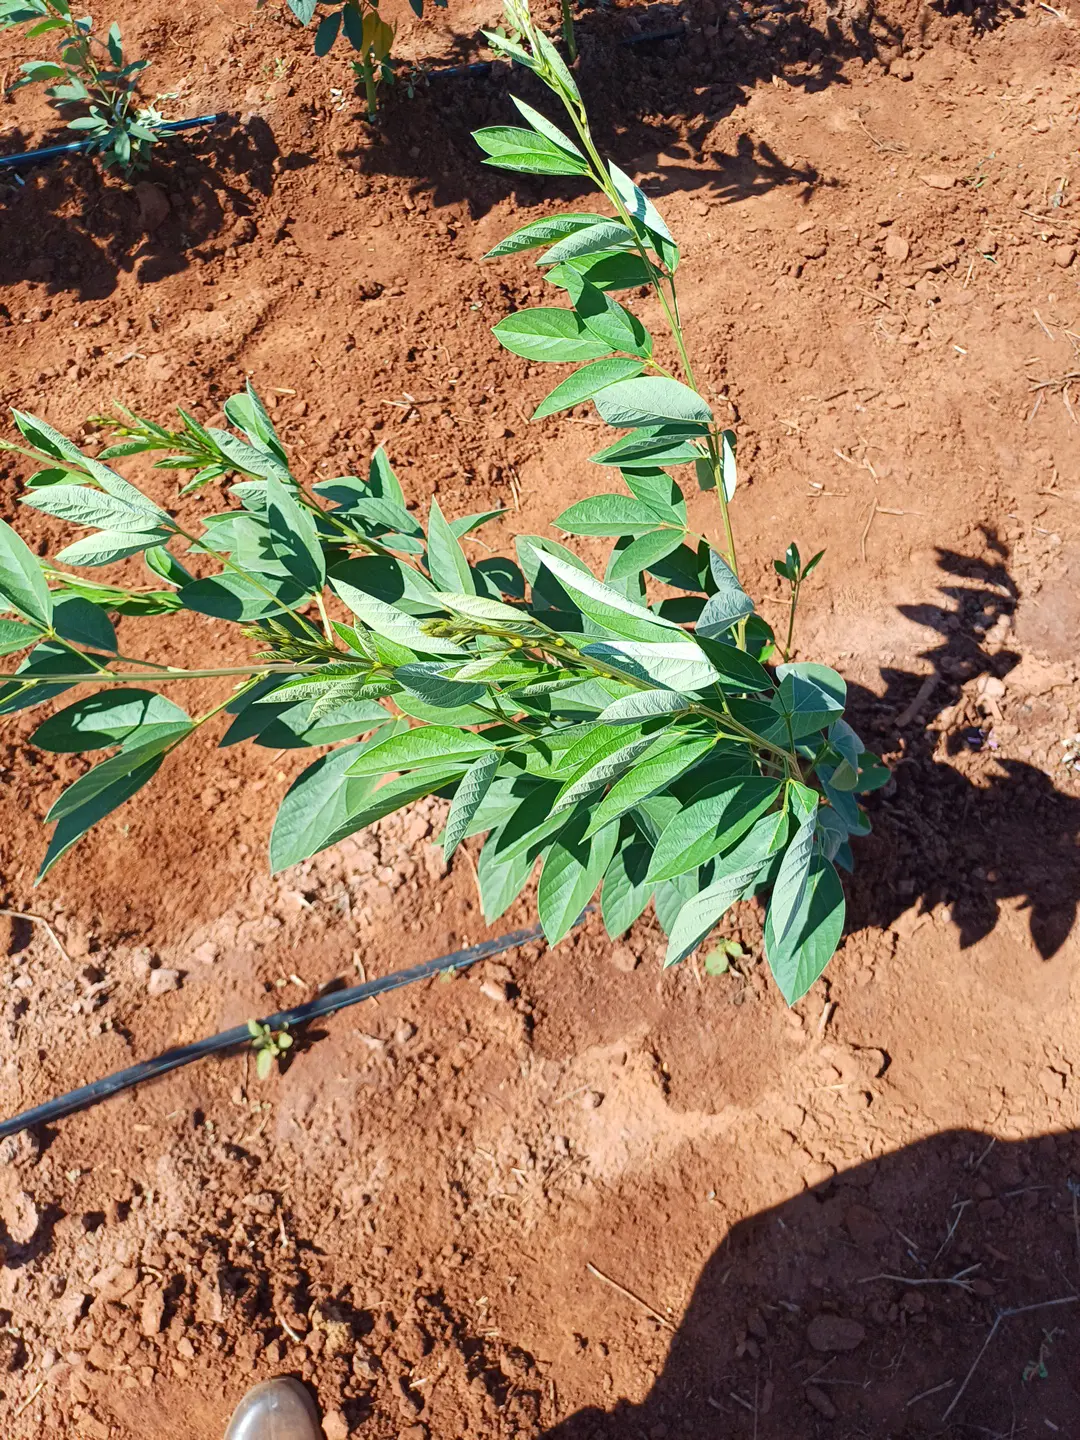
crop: pigeonpea
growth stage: vegetative
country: Kenya
